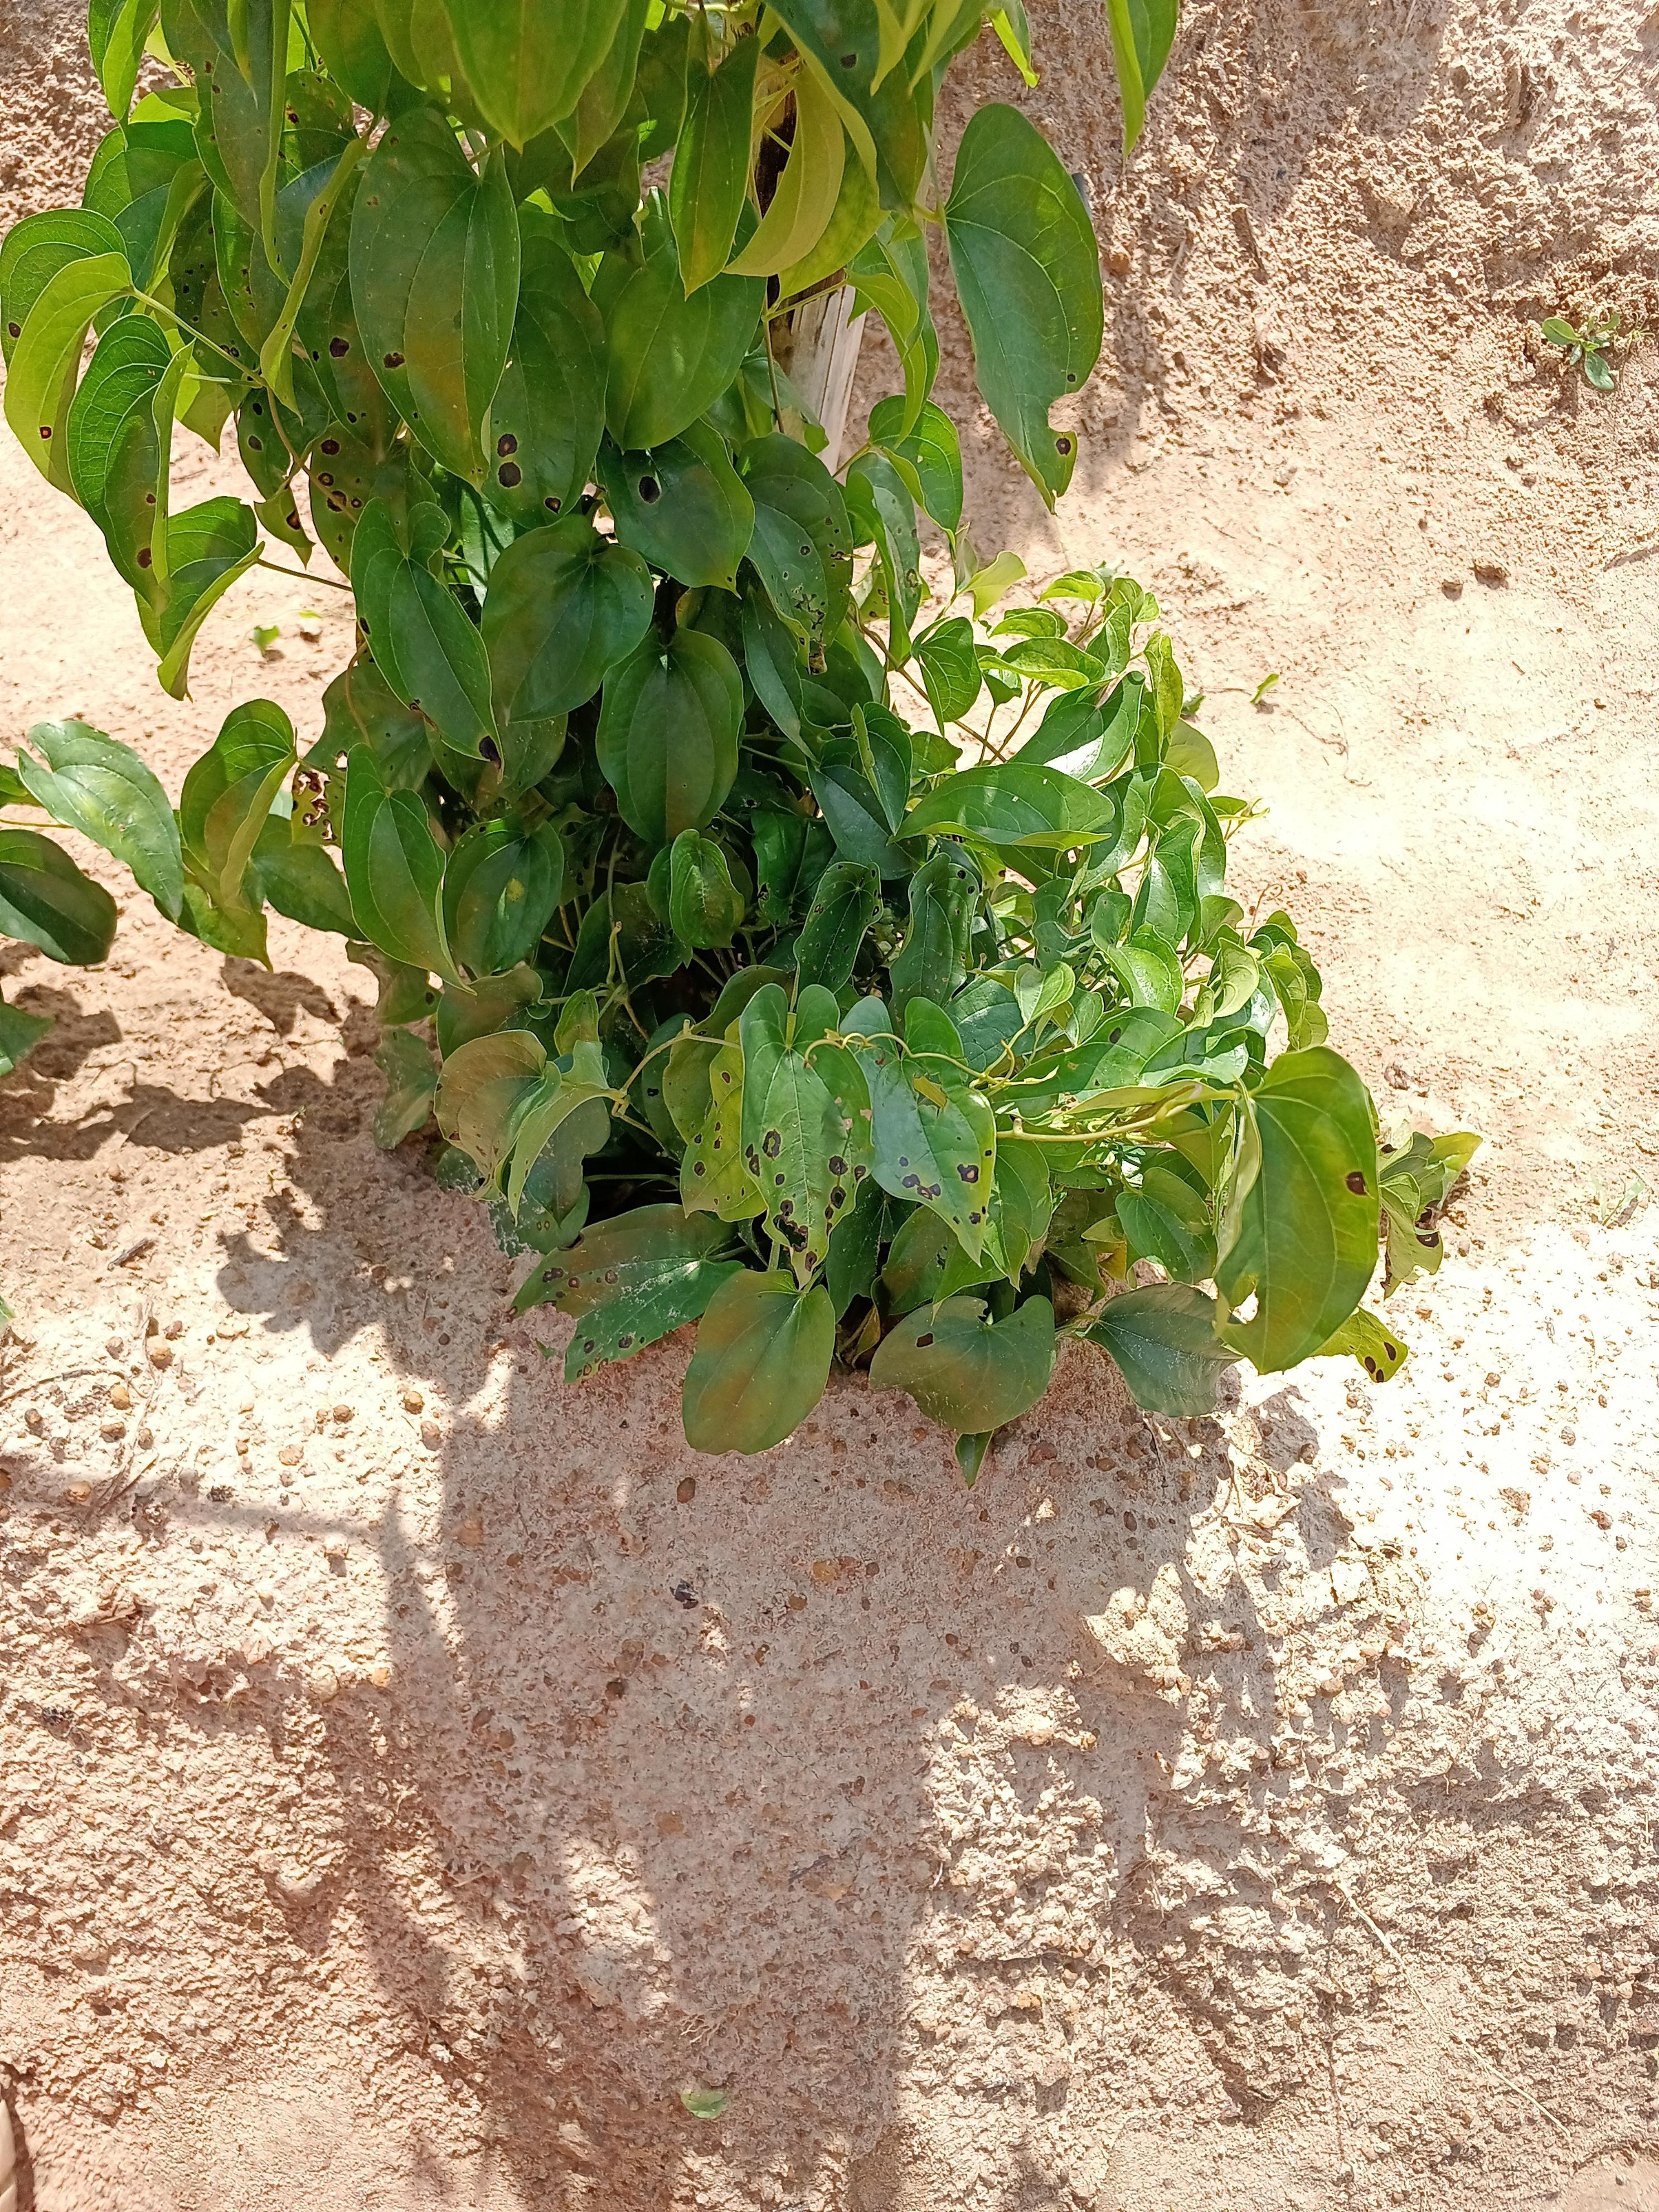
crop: yam
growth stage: vegetative
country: Nigeria
